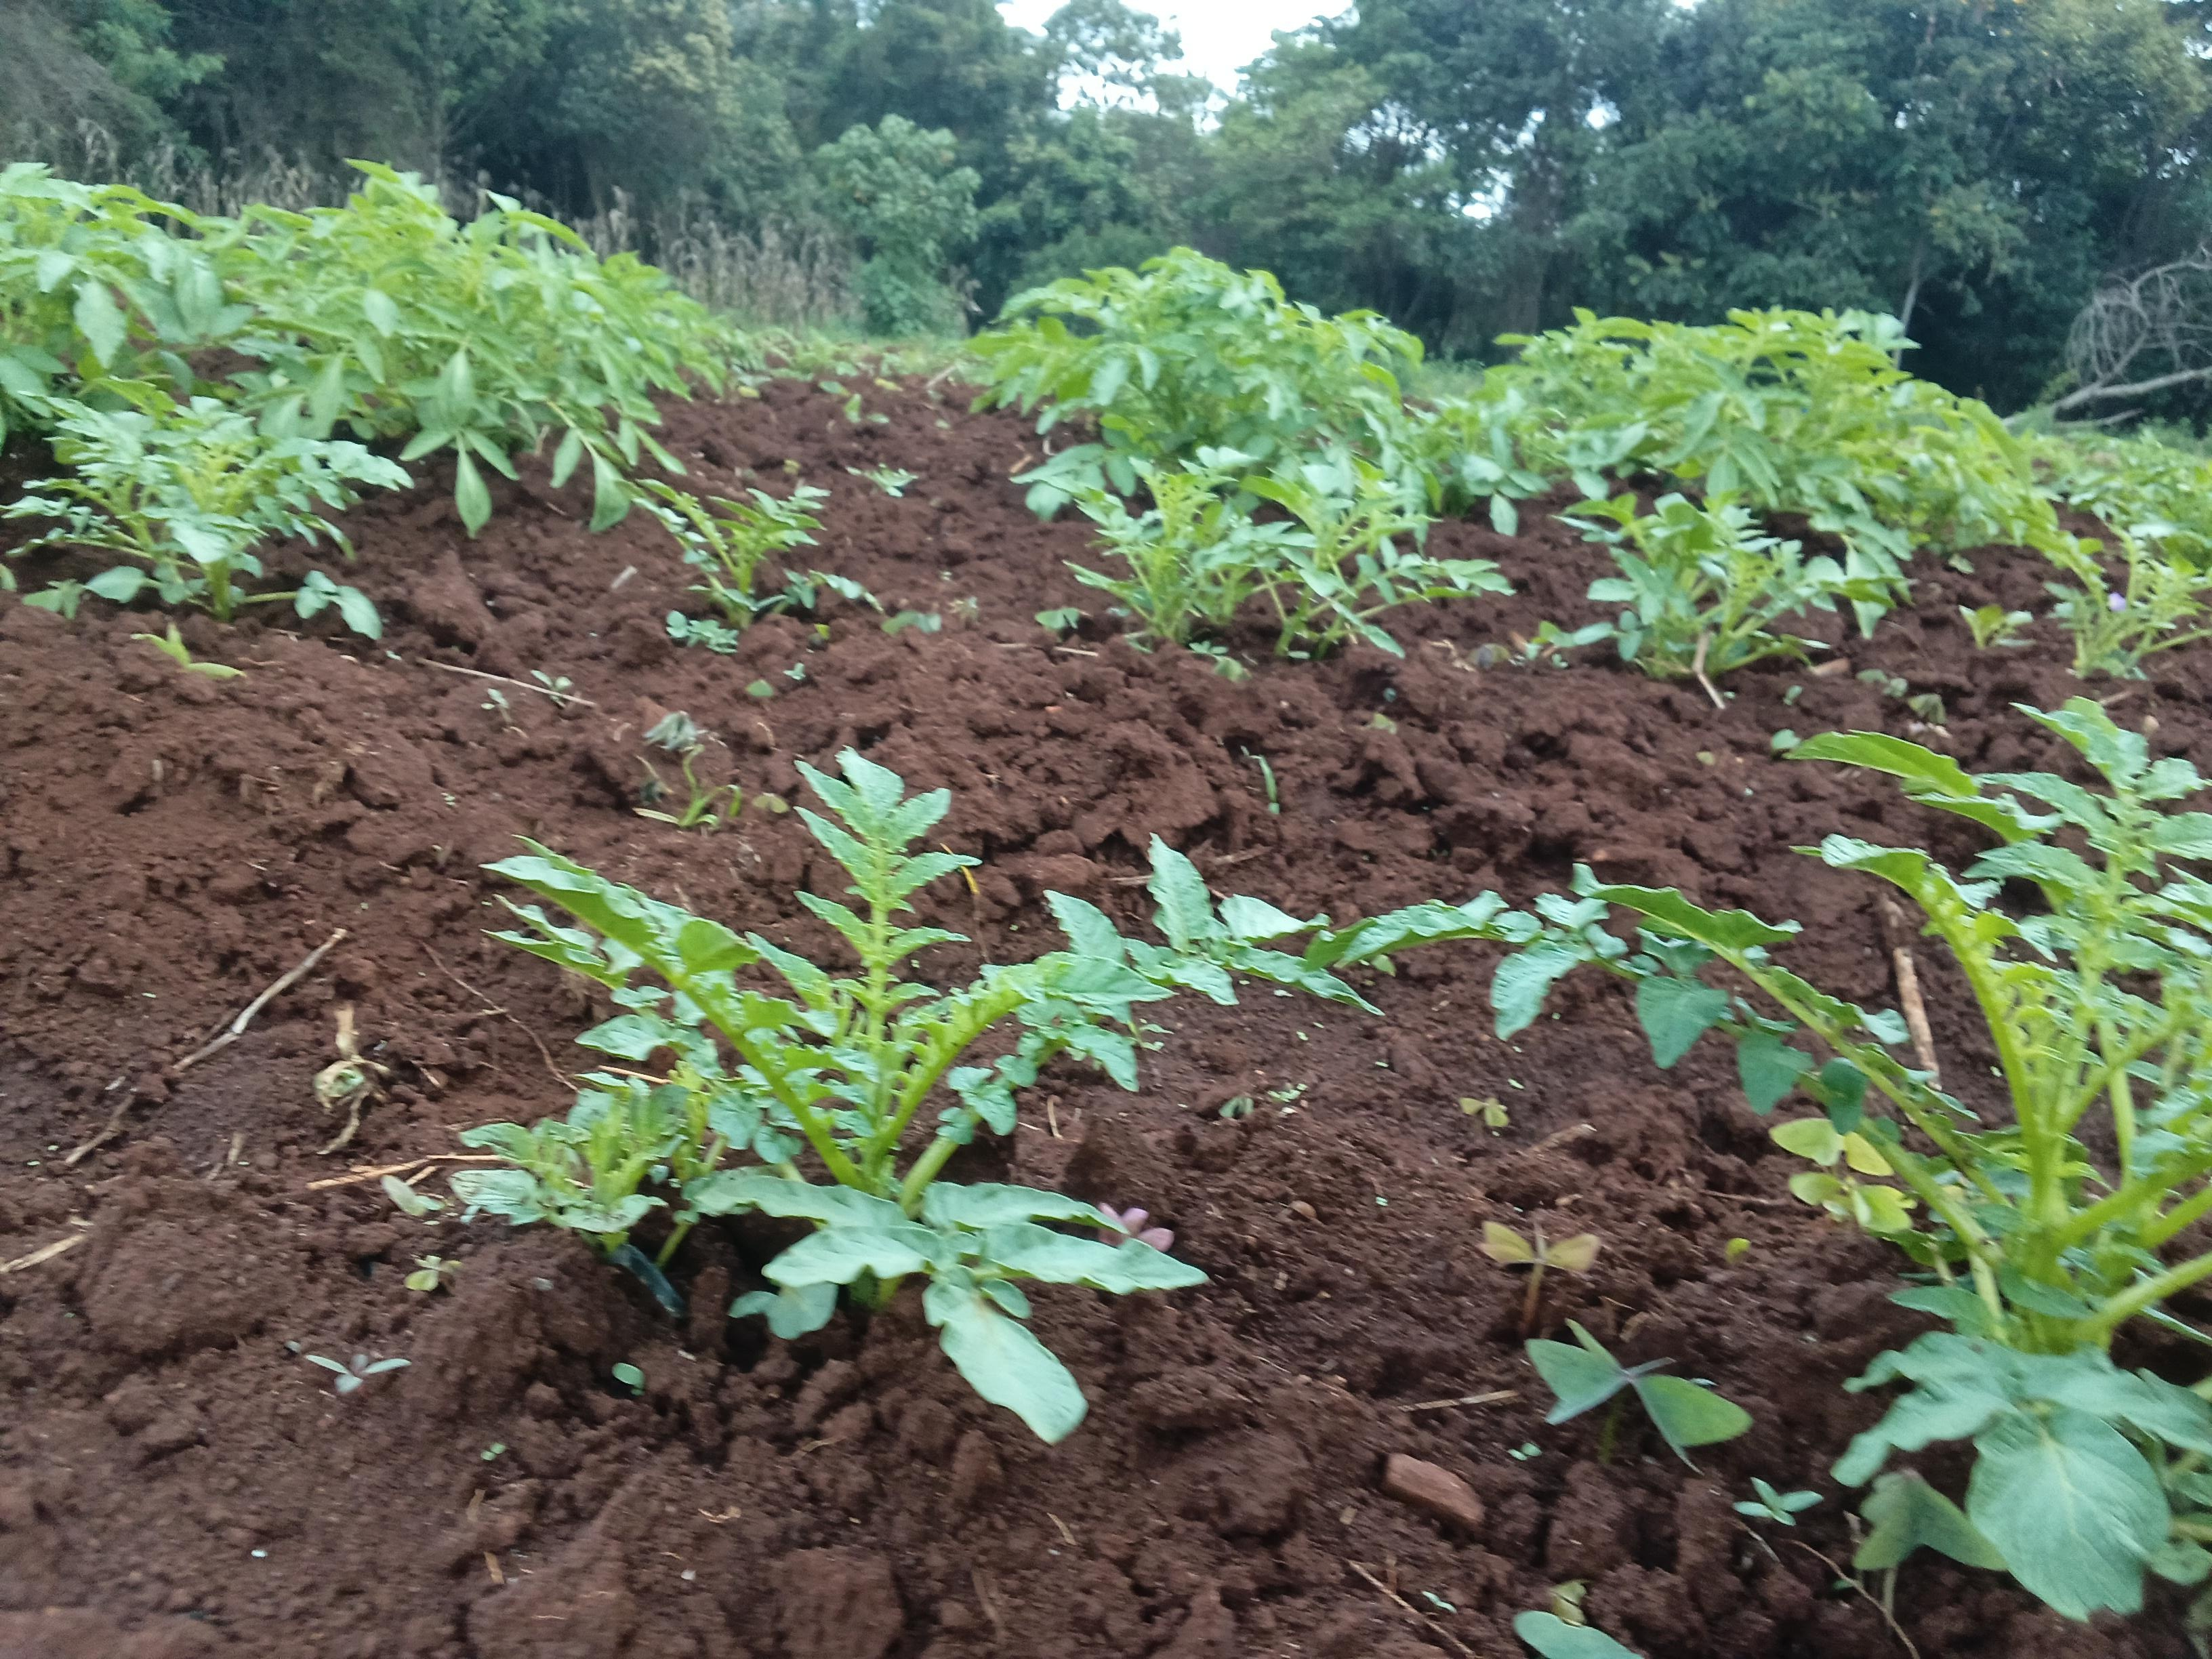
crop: potato
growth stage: vegetative
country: Kenya
